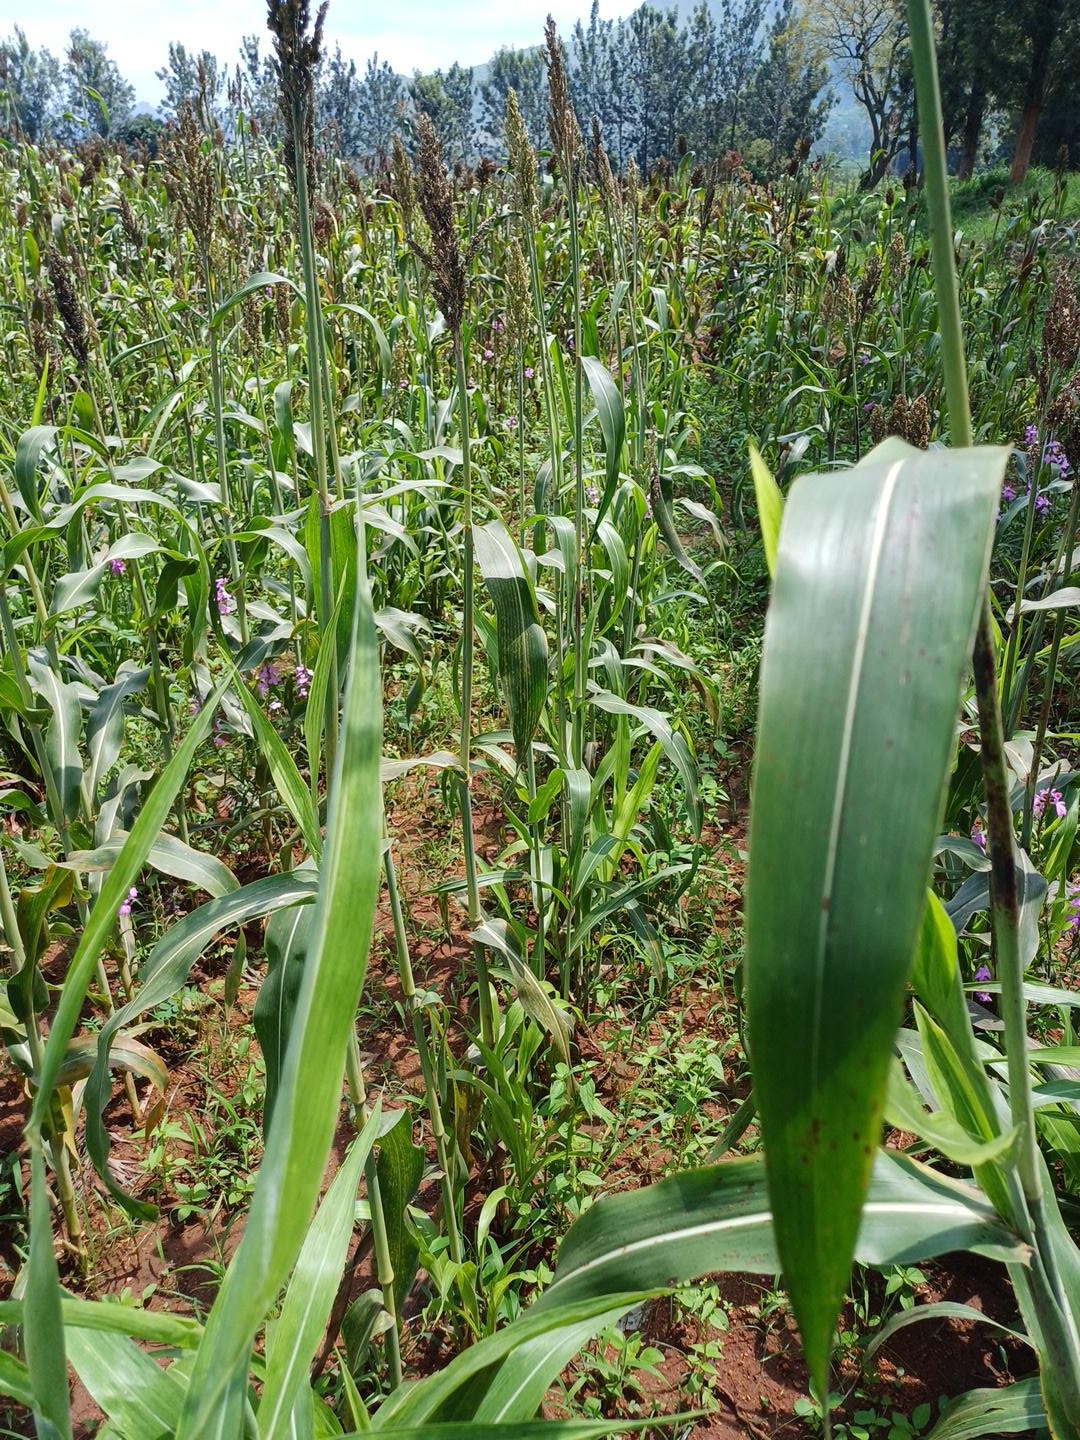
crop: sorghum
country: Kenya
